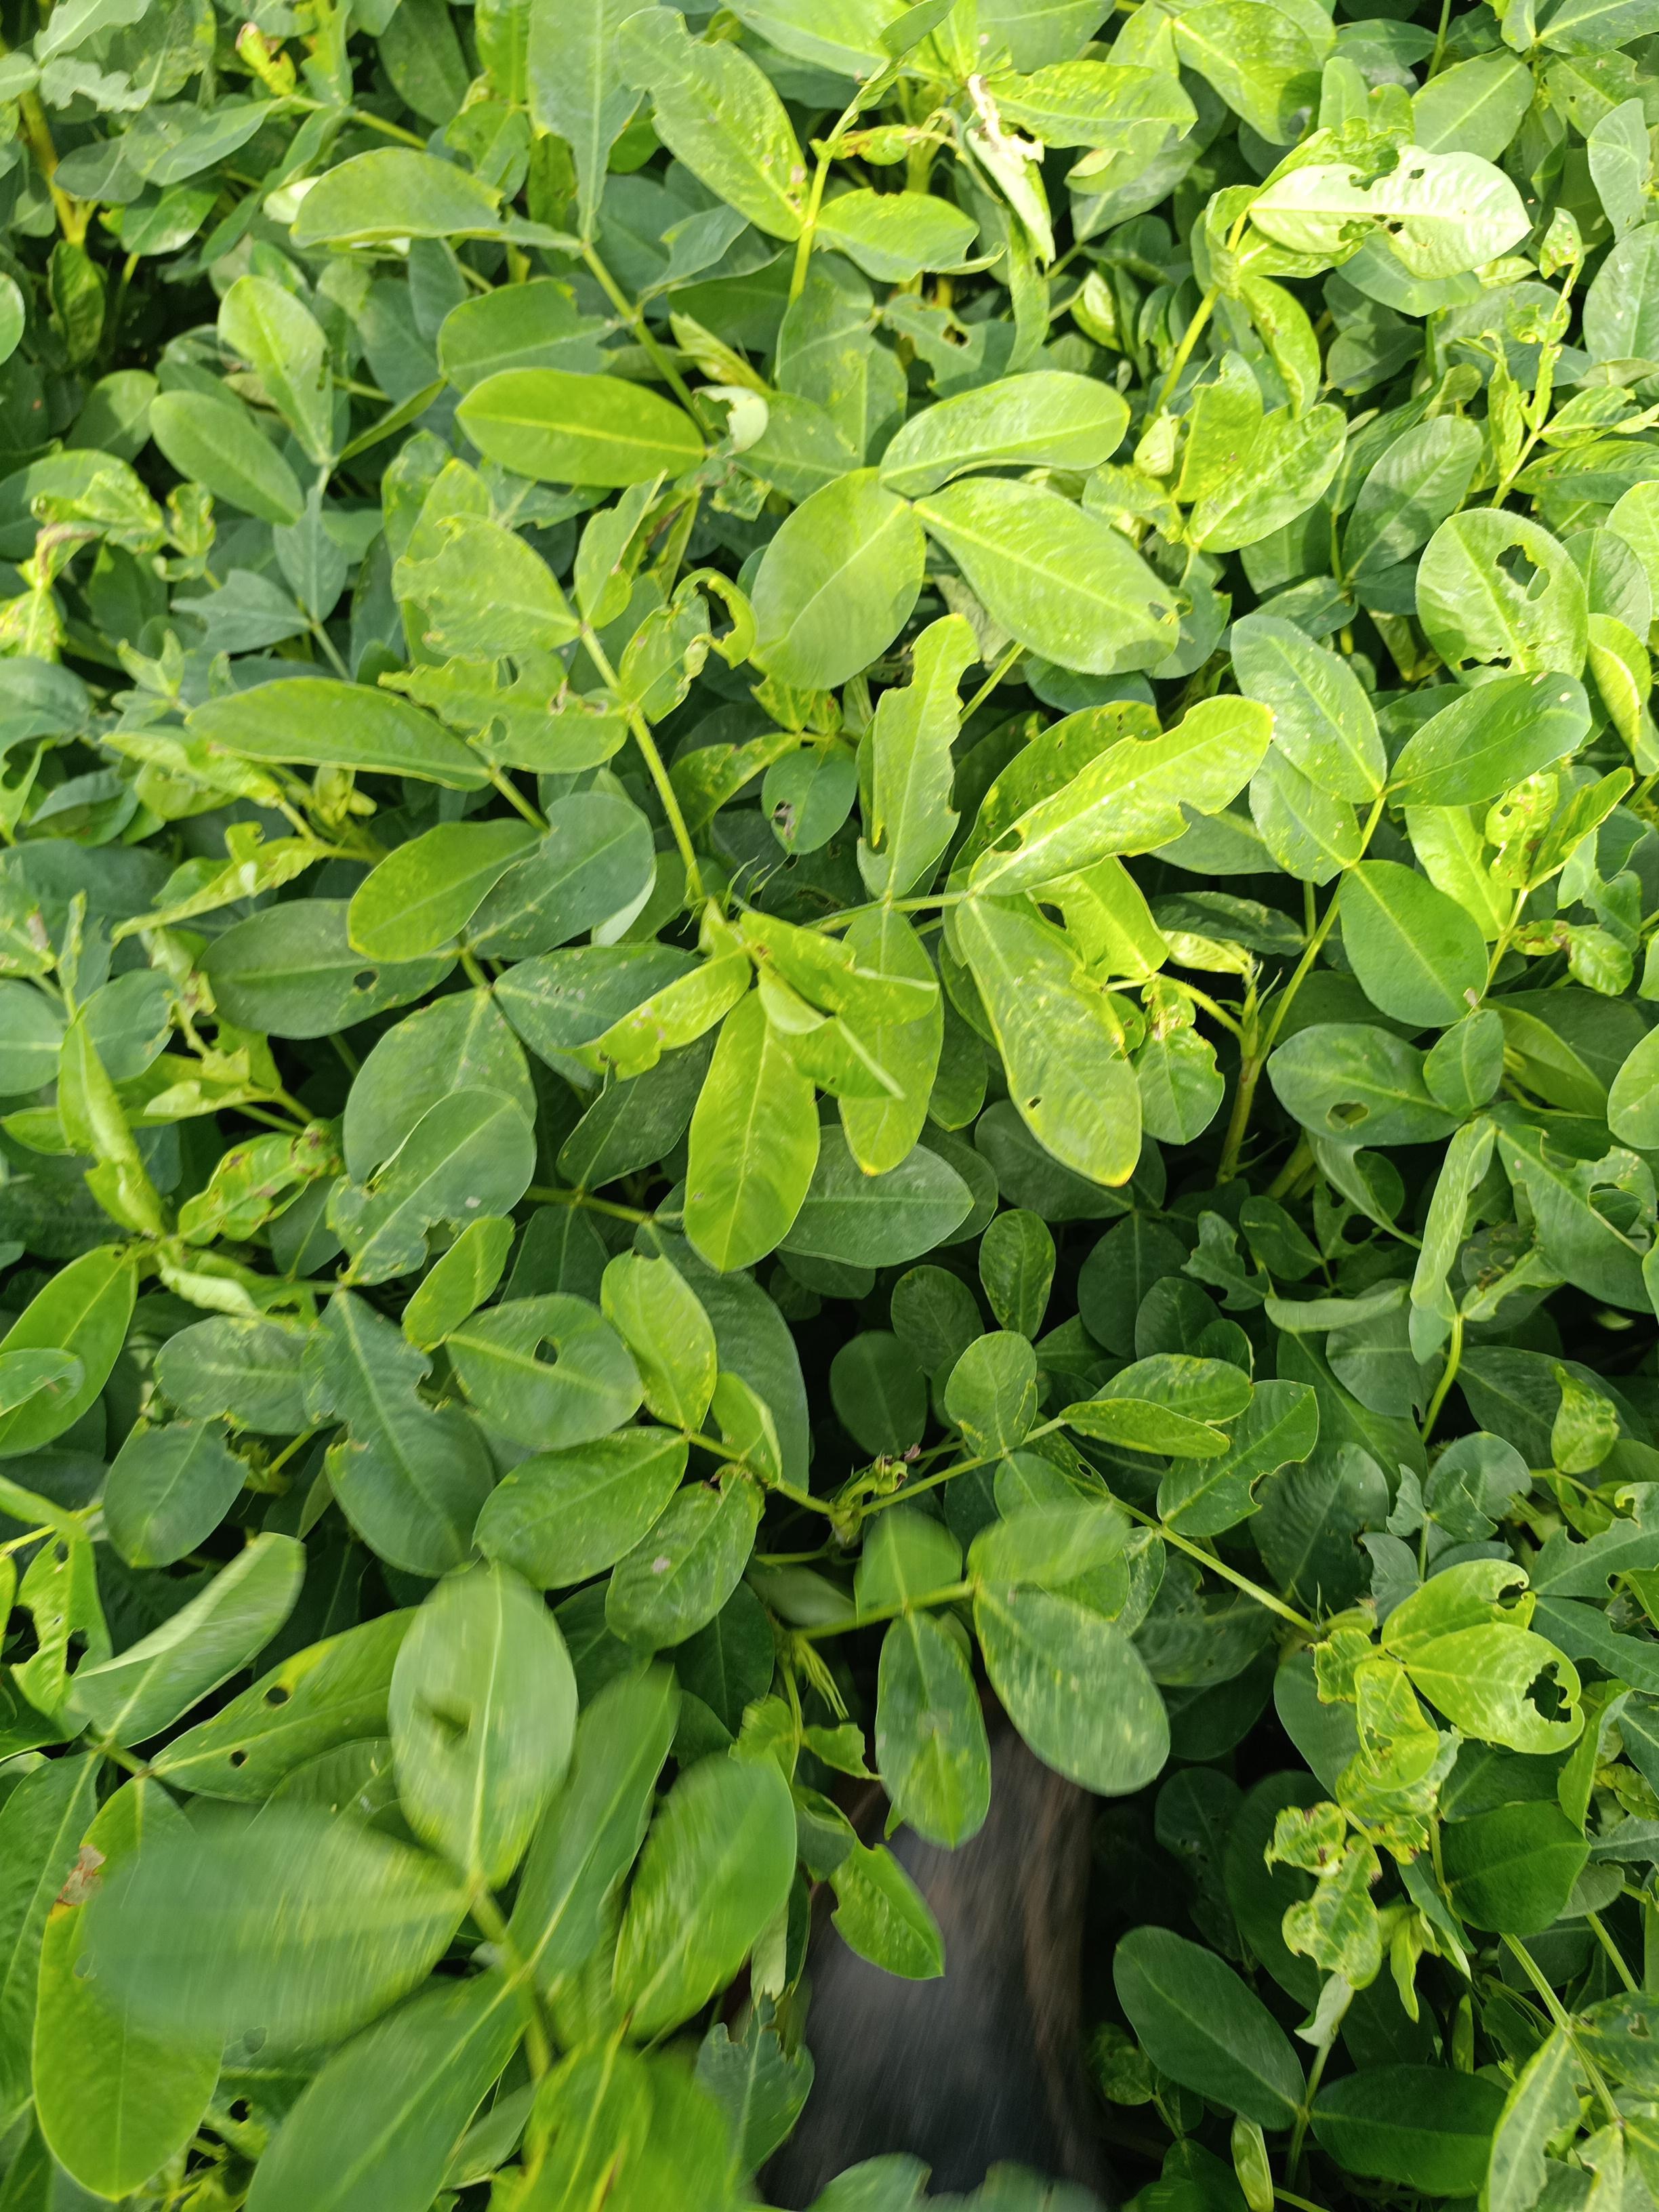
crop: groundnut
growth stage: flowering
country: Kenya
